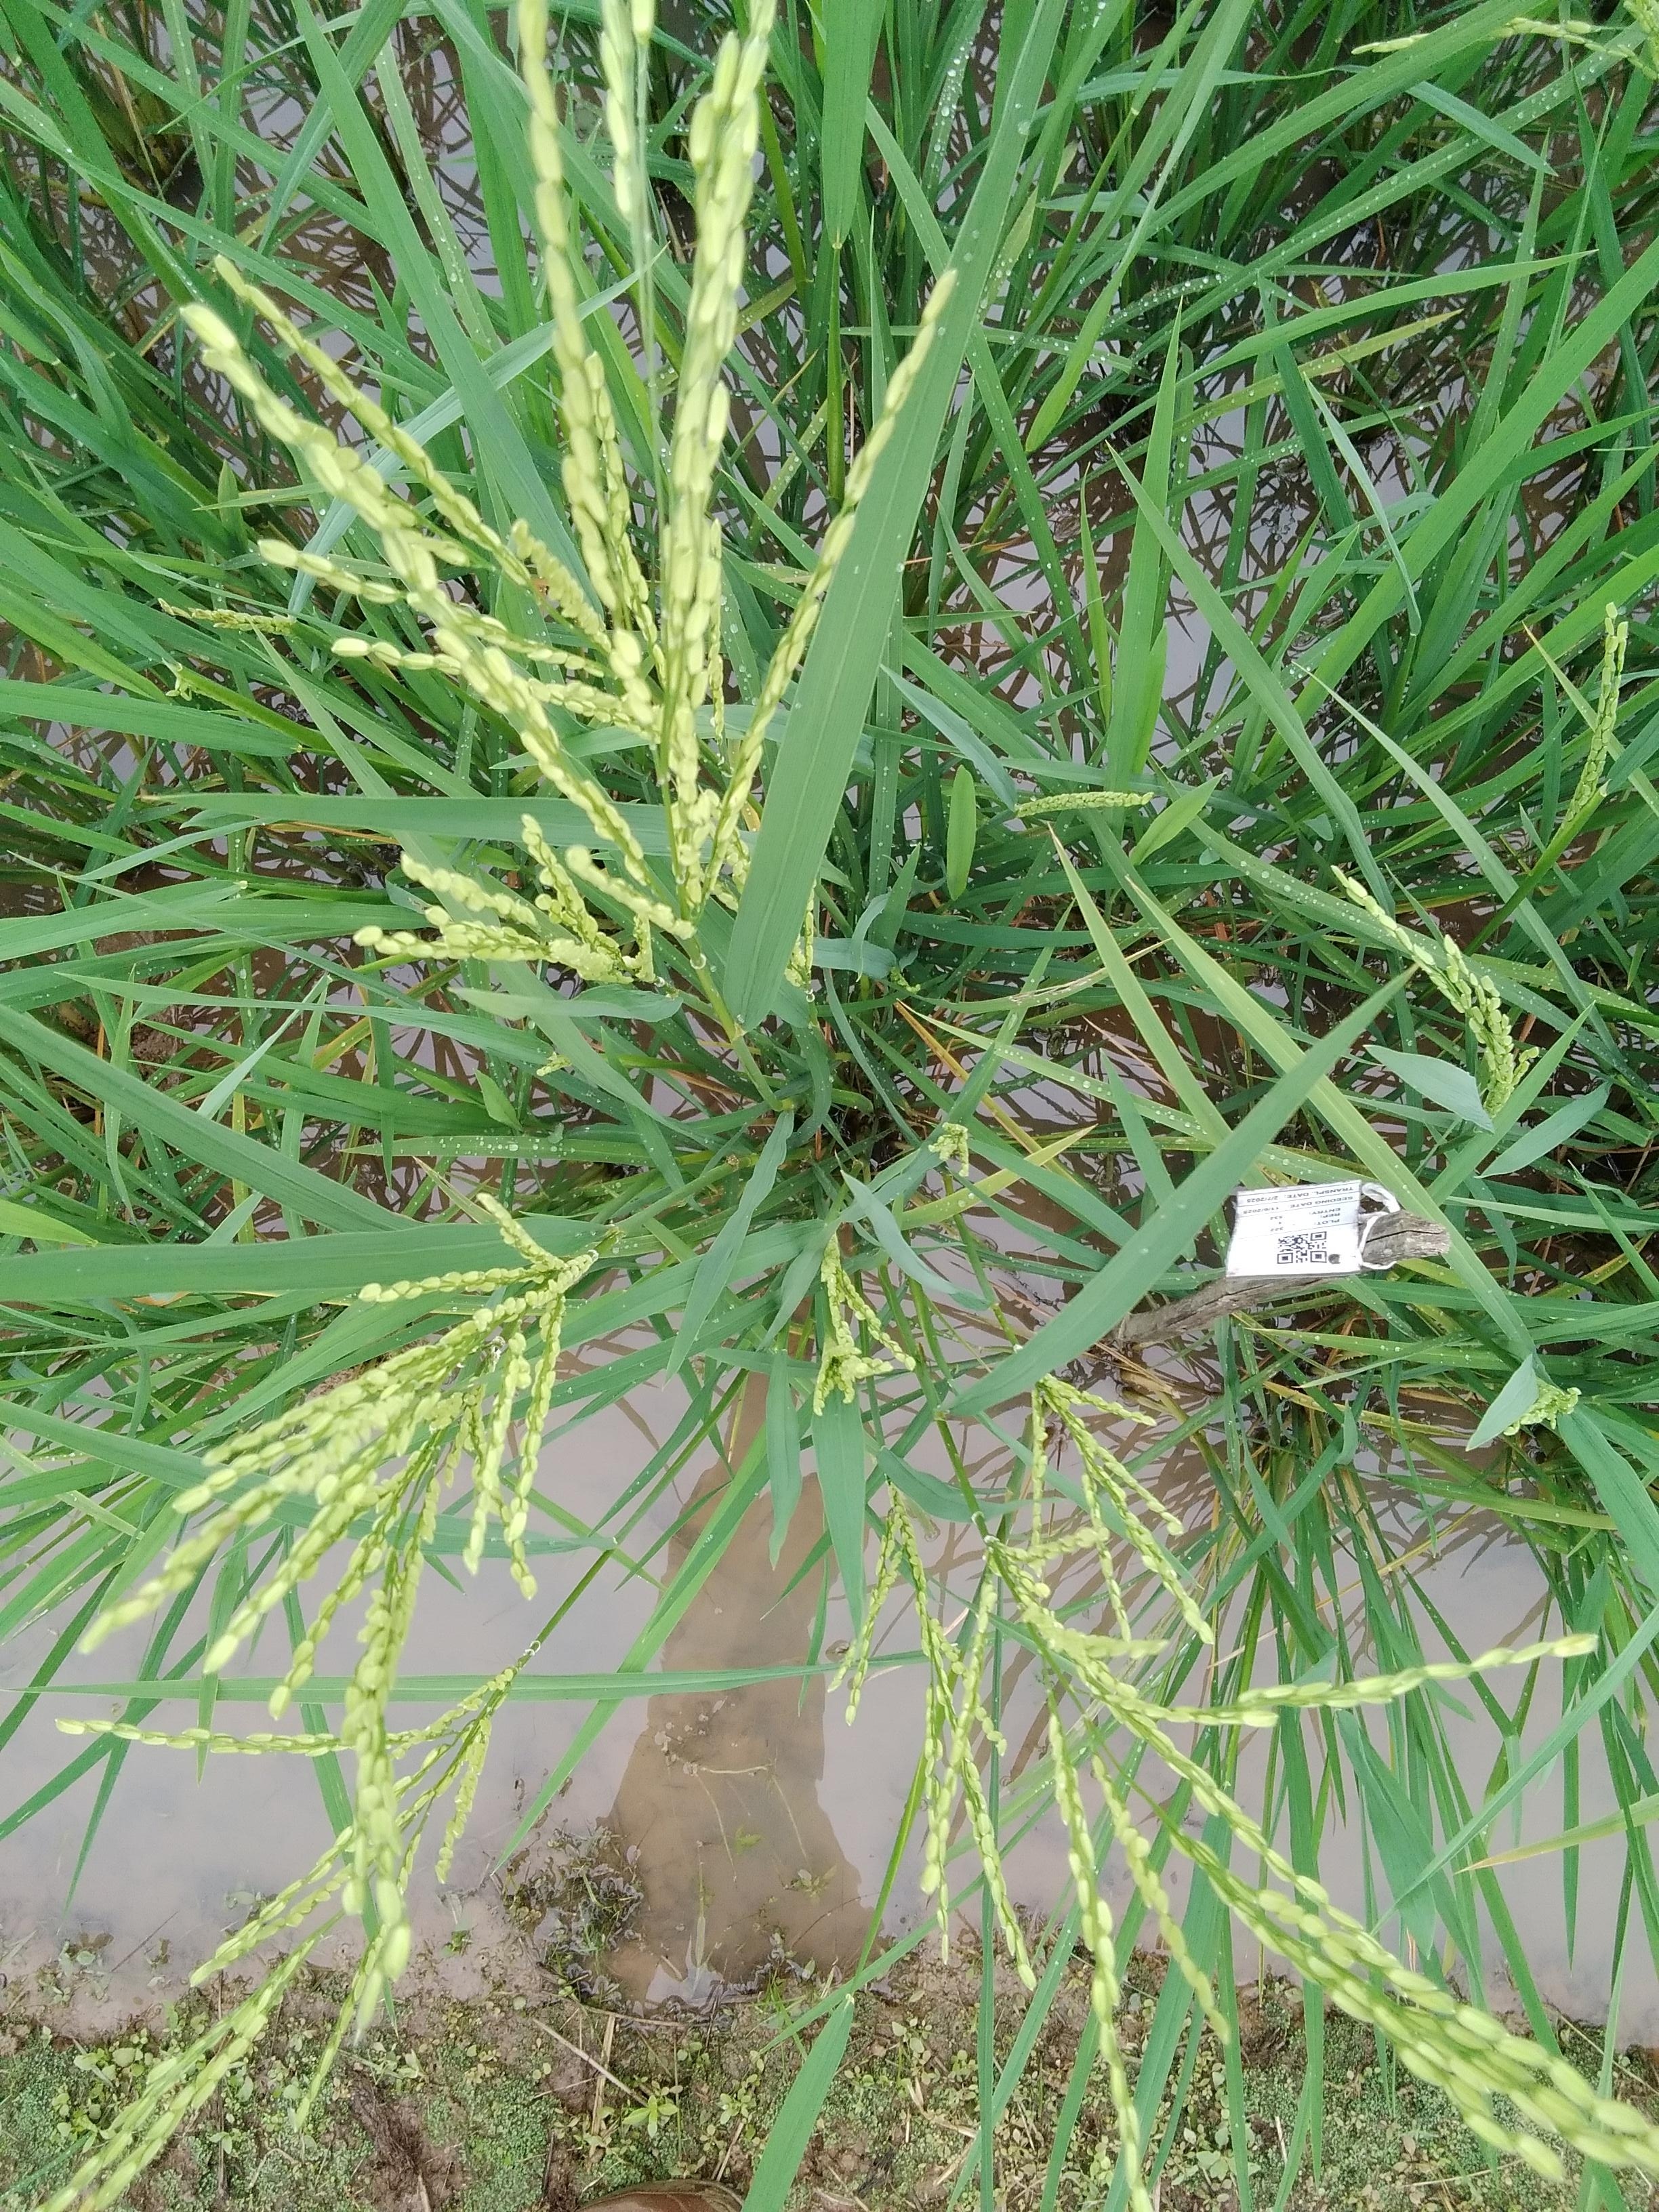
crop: rice
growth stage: flowering
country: Nigeria
